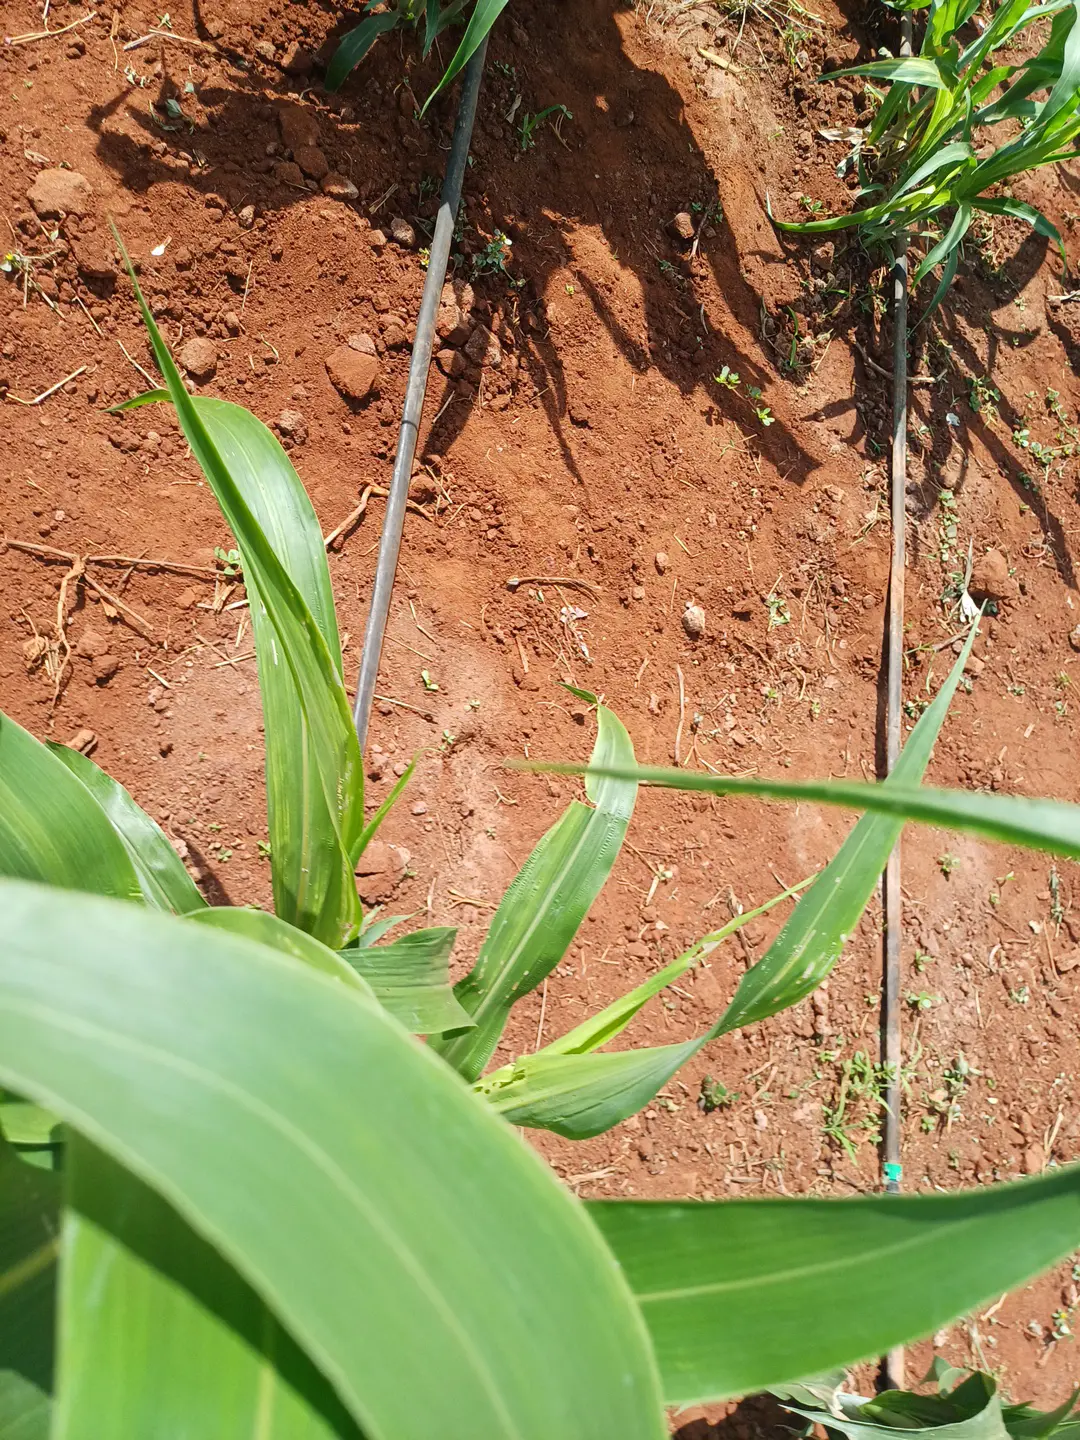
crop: sorghum
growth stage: vegetative
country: Kenya
